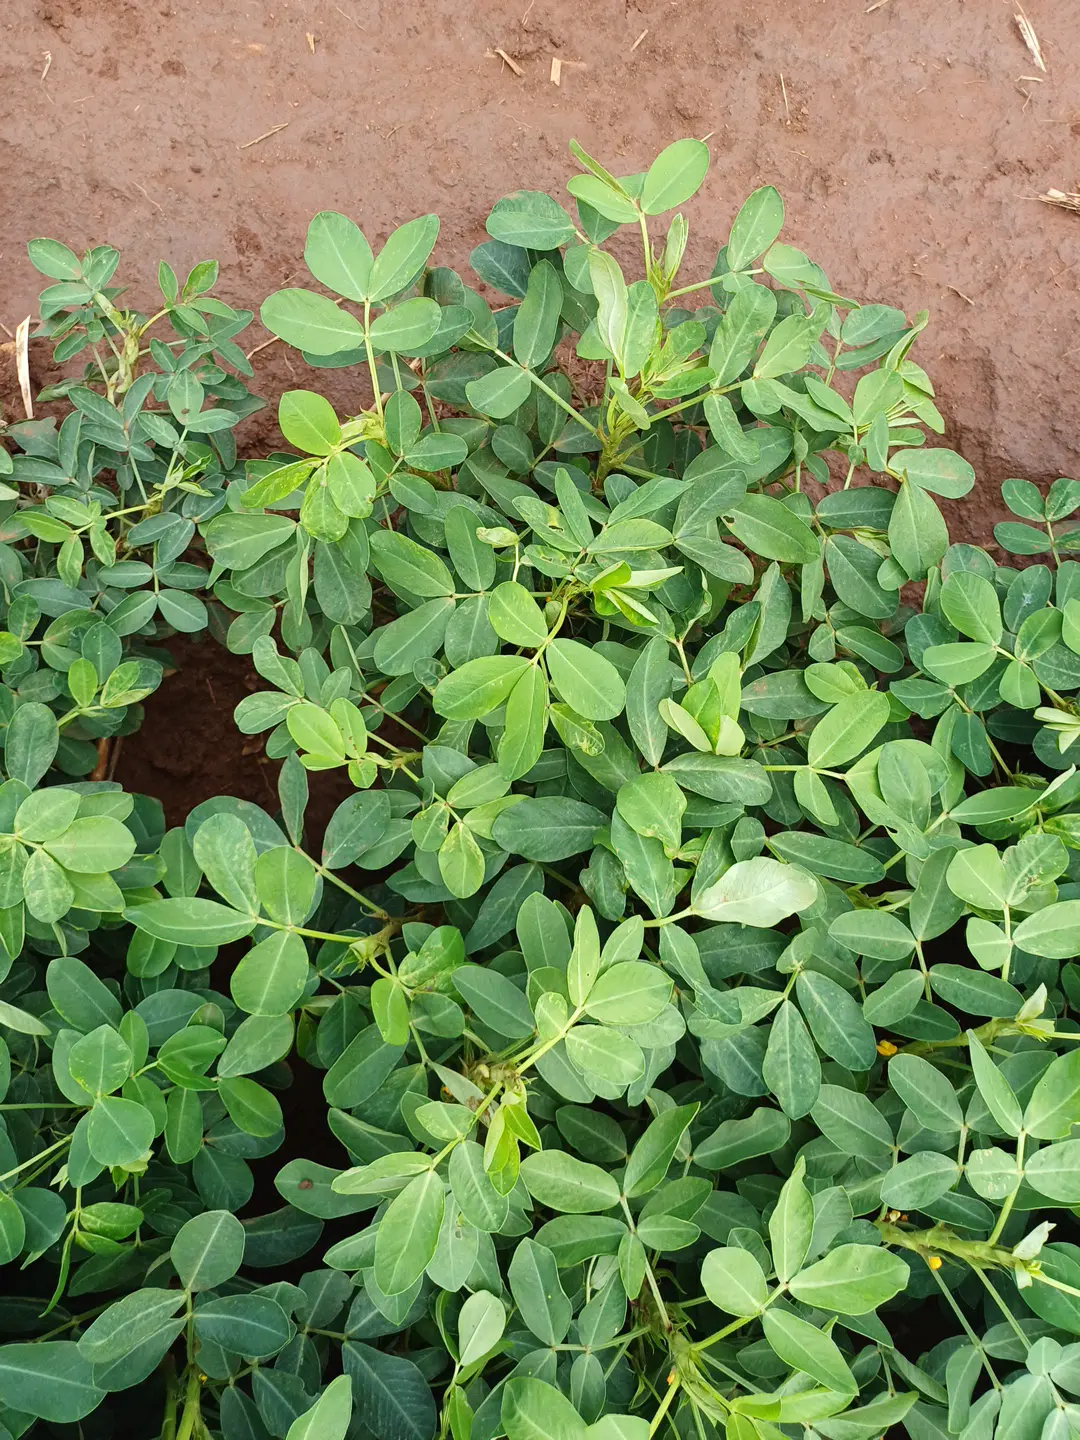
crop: groundnut
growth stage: flowering
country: Kenya
